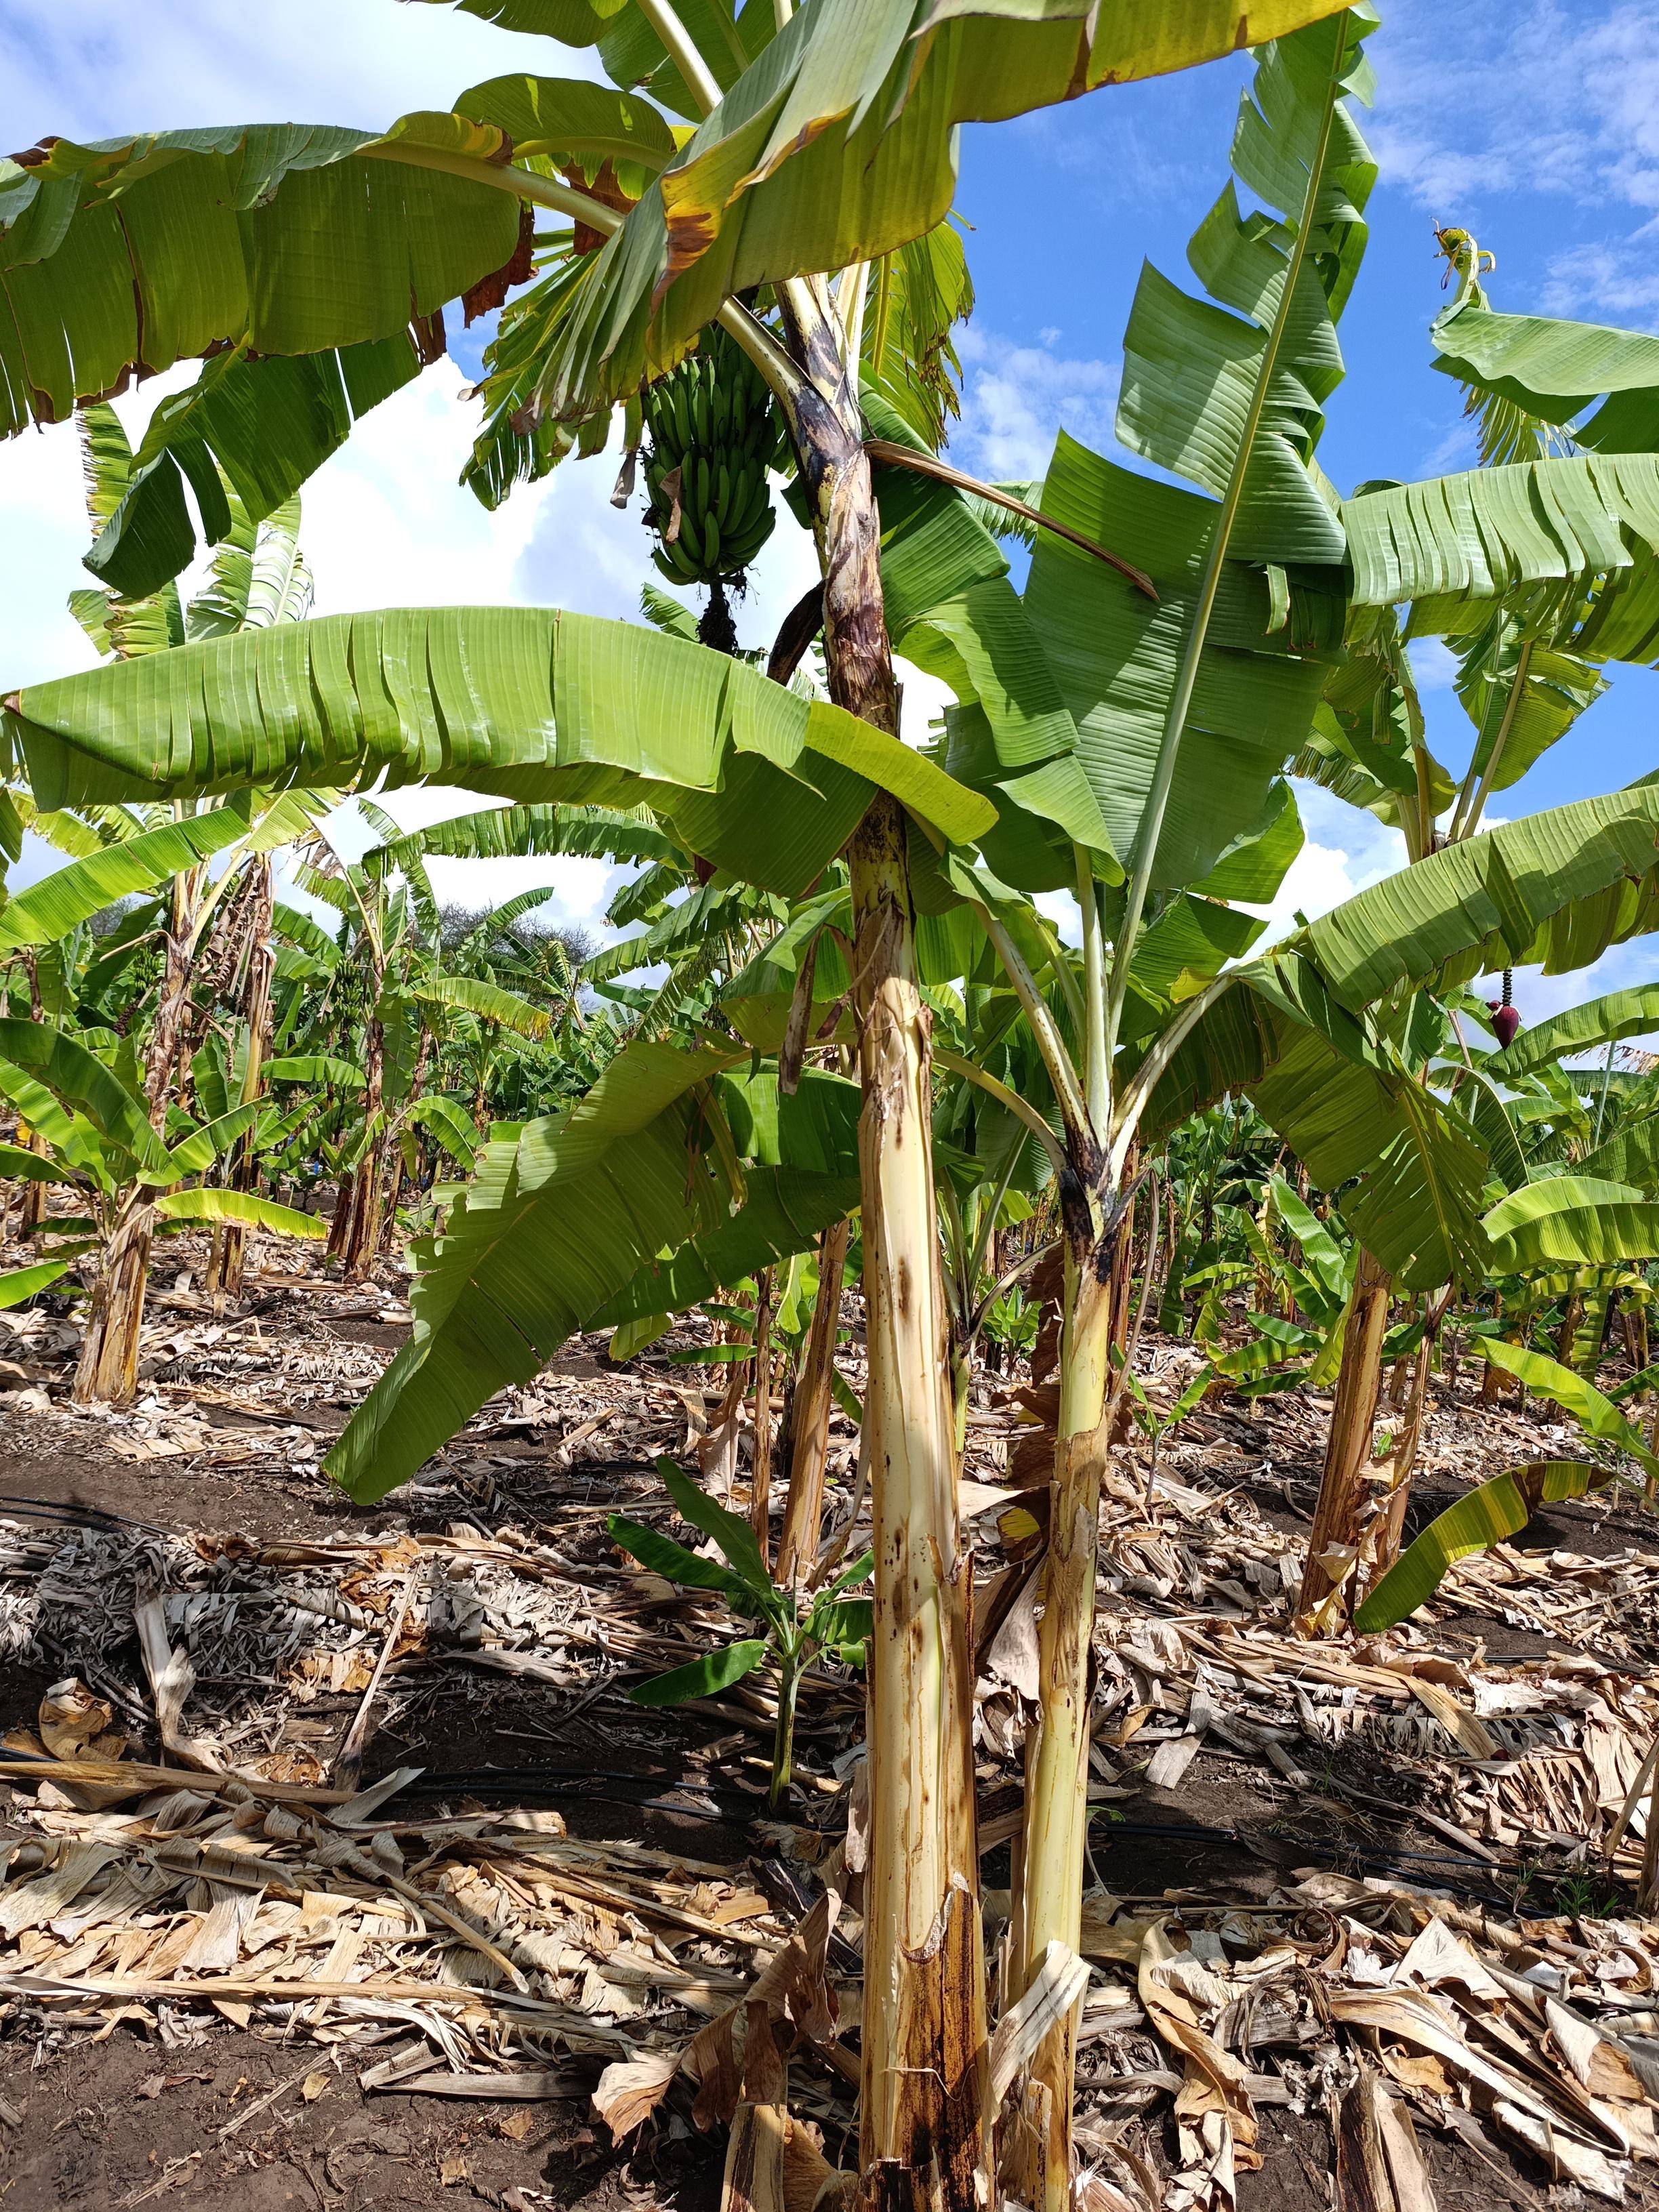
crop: banana
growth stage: development fruit
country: Tanzania
